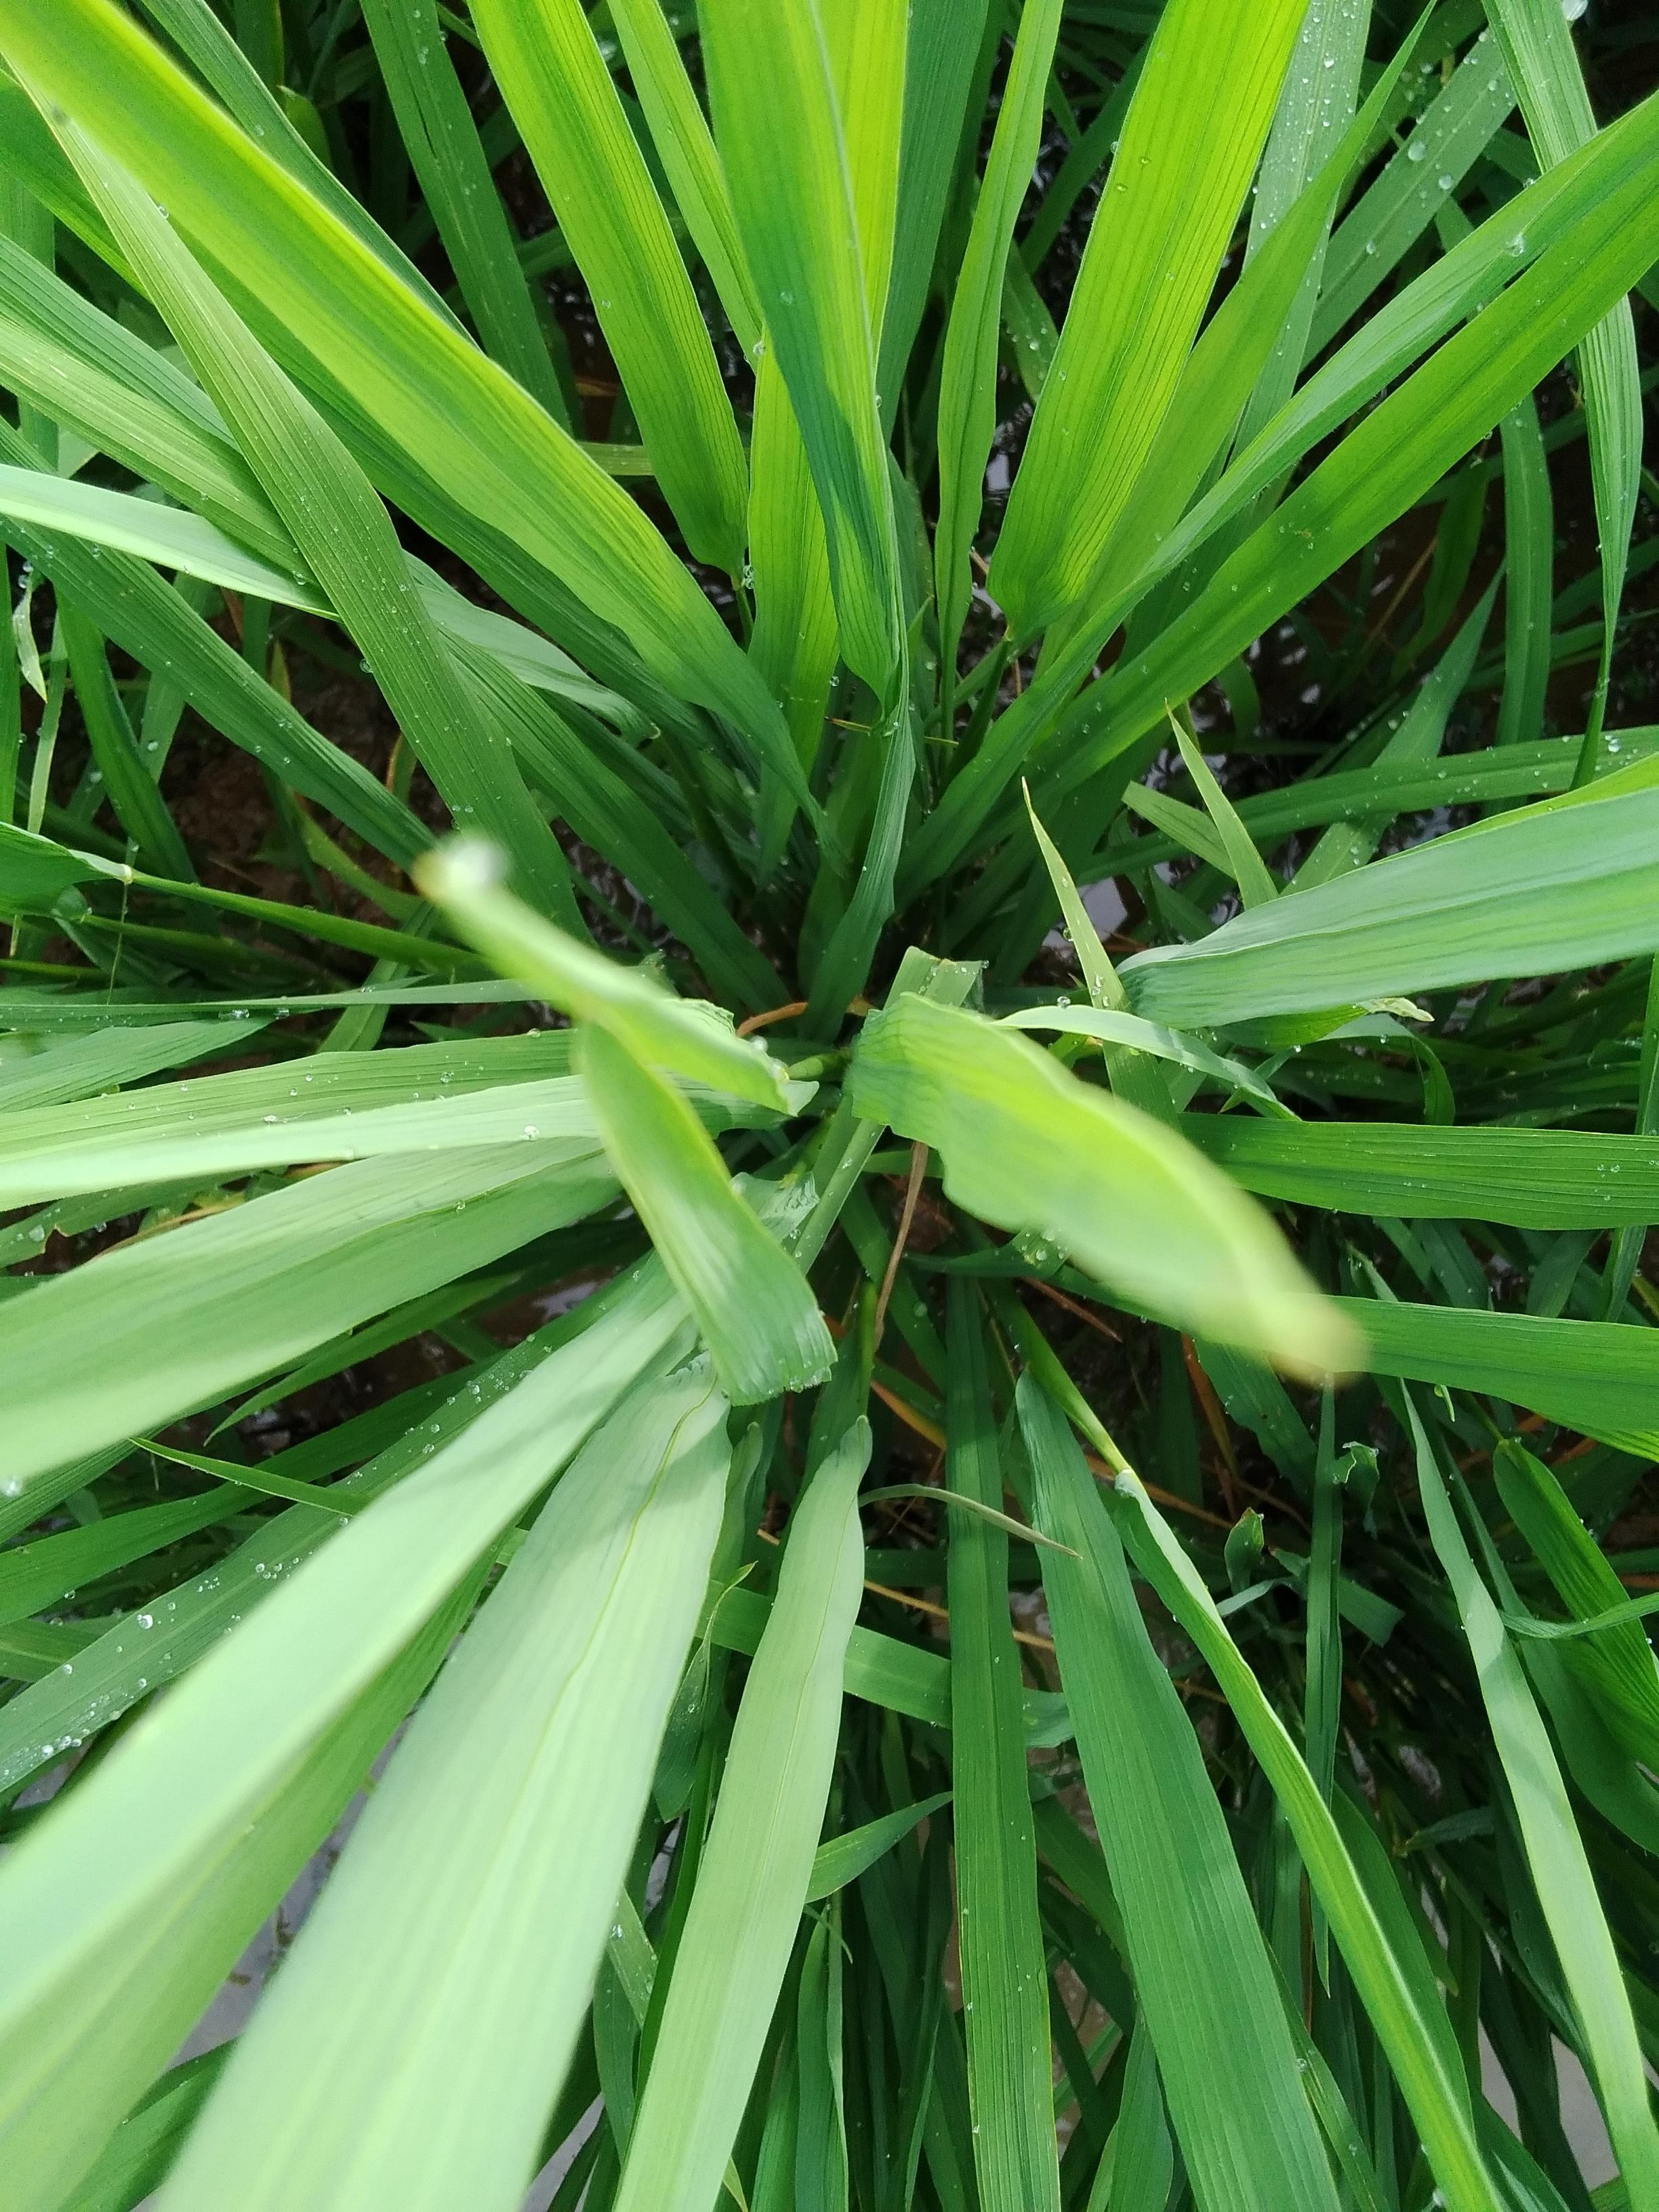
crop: rice
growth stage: booting
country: Nigeria
